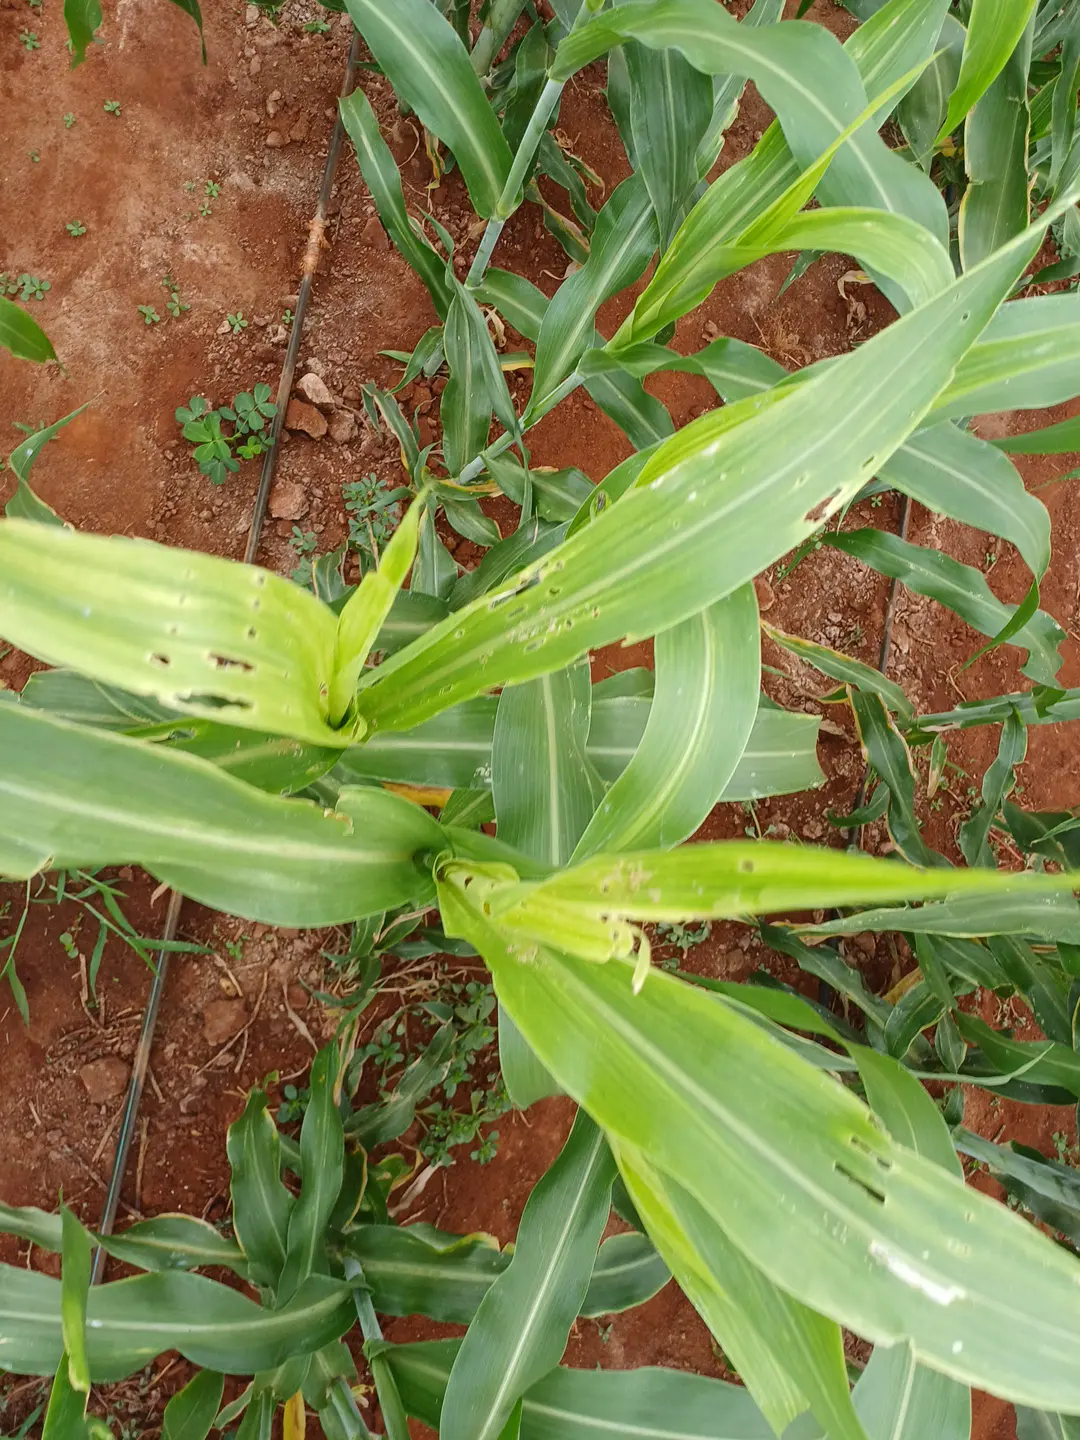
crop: sorghum
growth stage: flowering
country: Kenya
